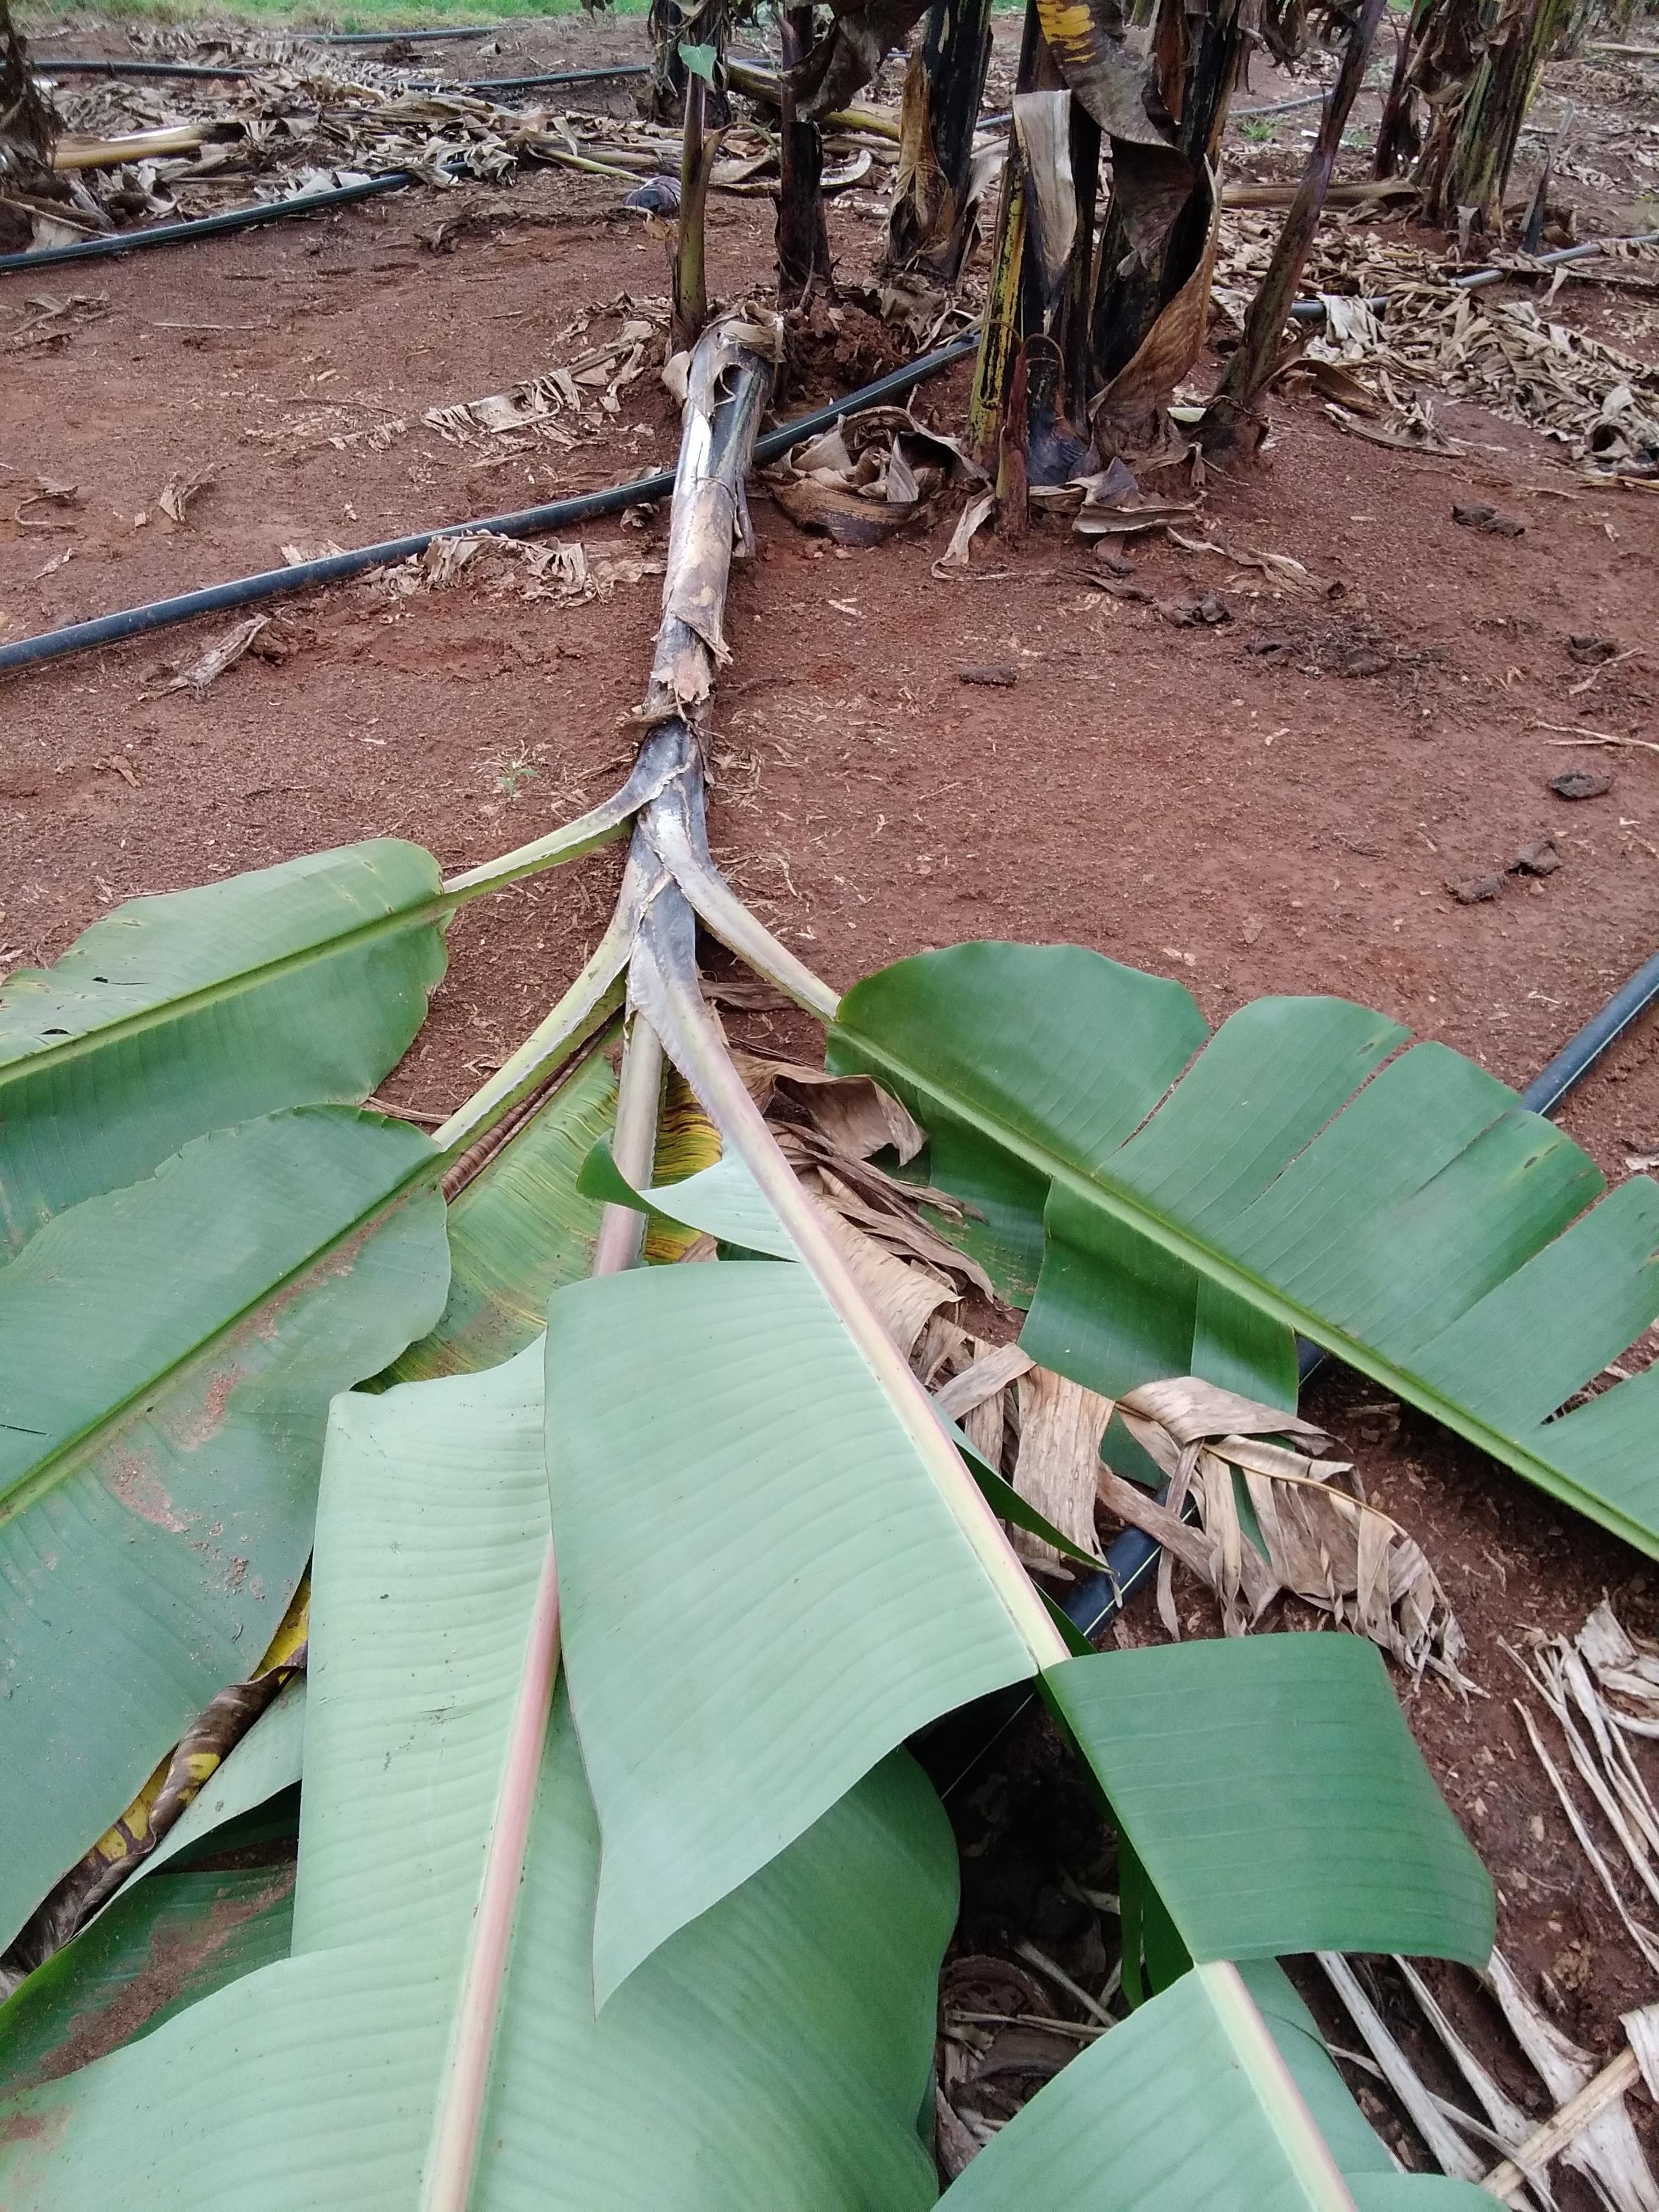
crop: banana
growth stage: vegetative
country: Tanzania
